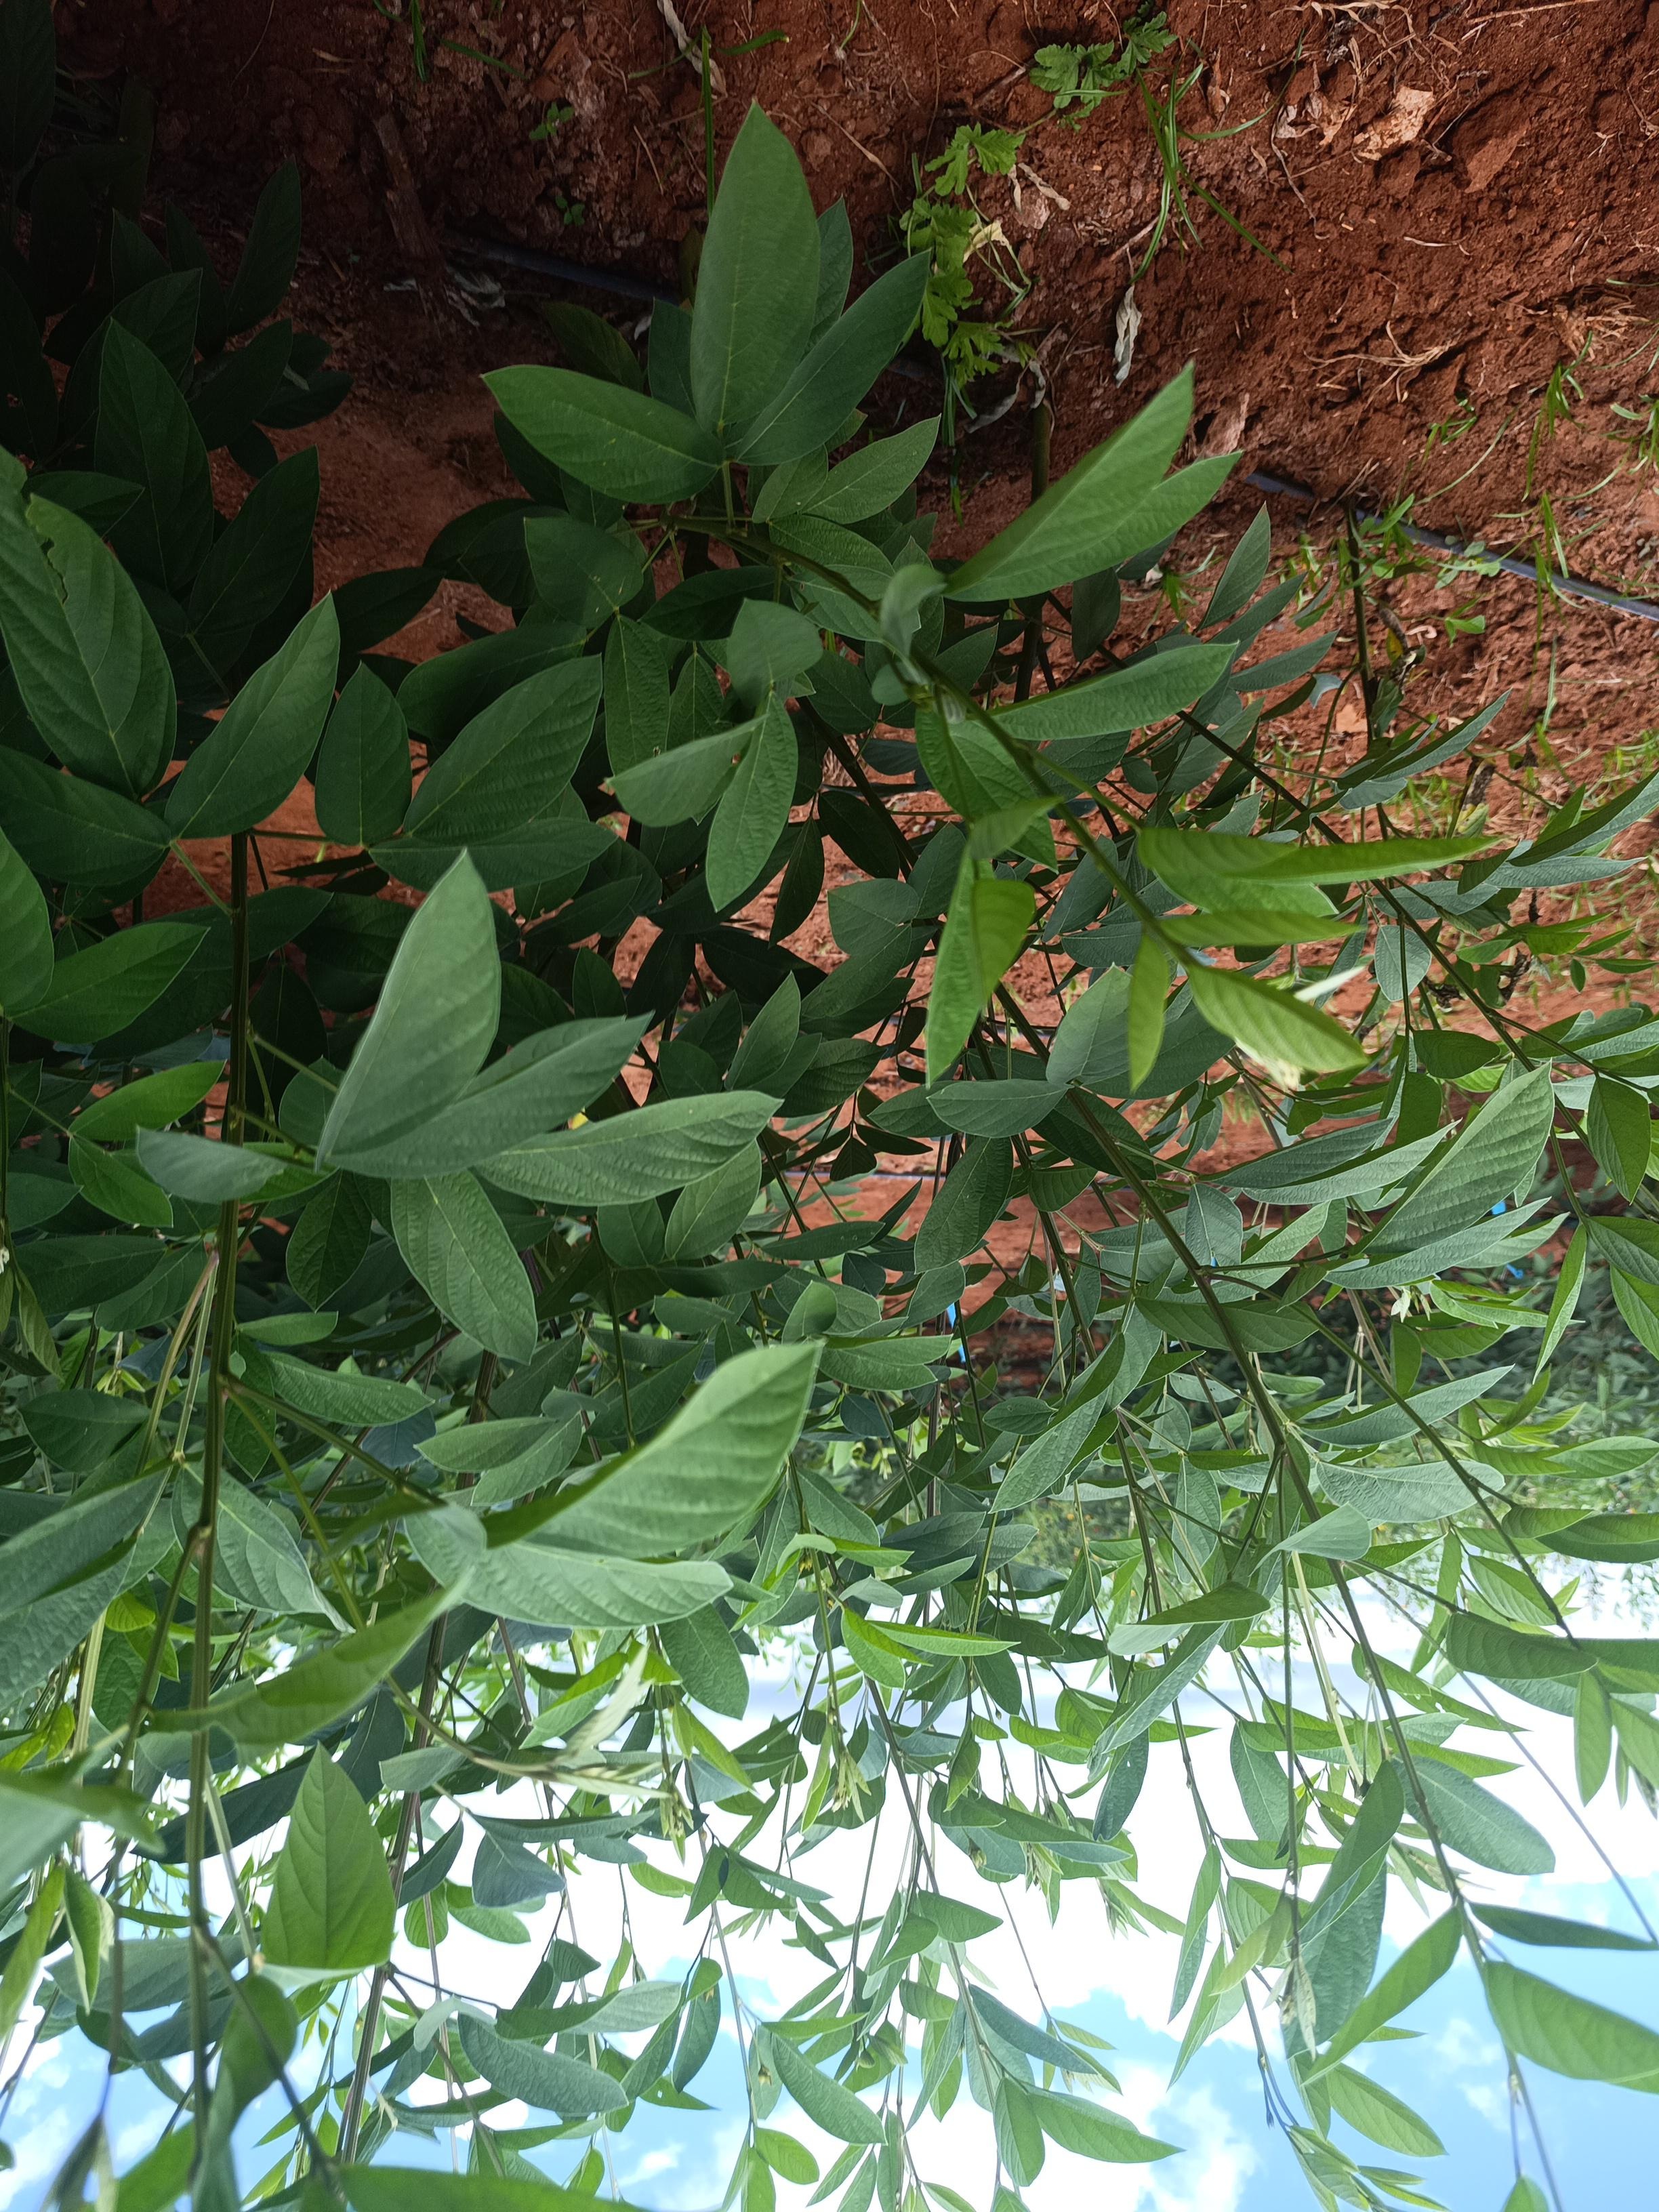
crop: pigeonpea
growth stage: vegetative
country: Kenya
